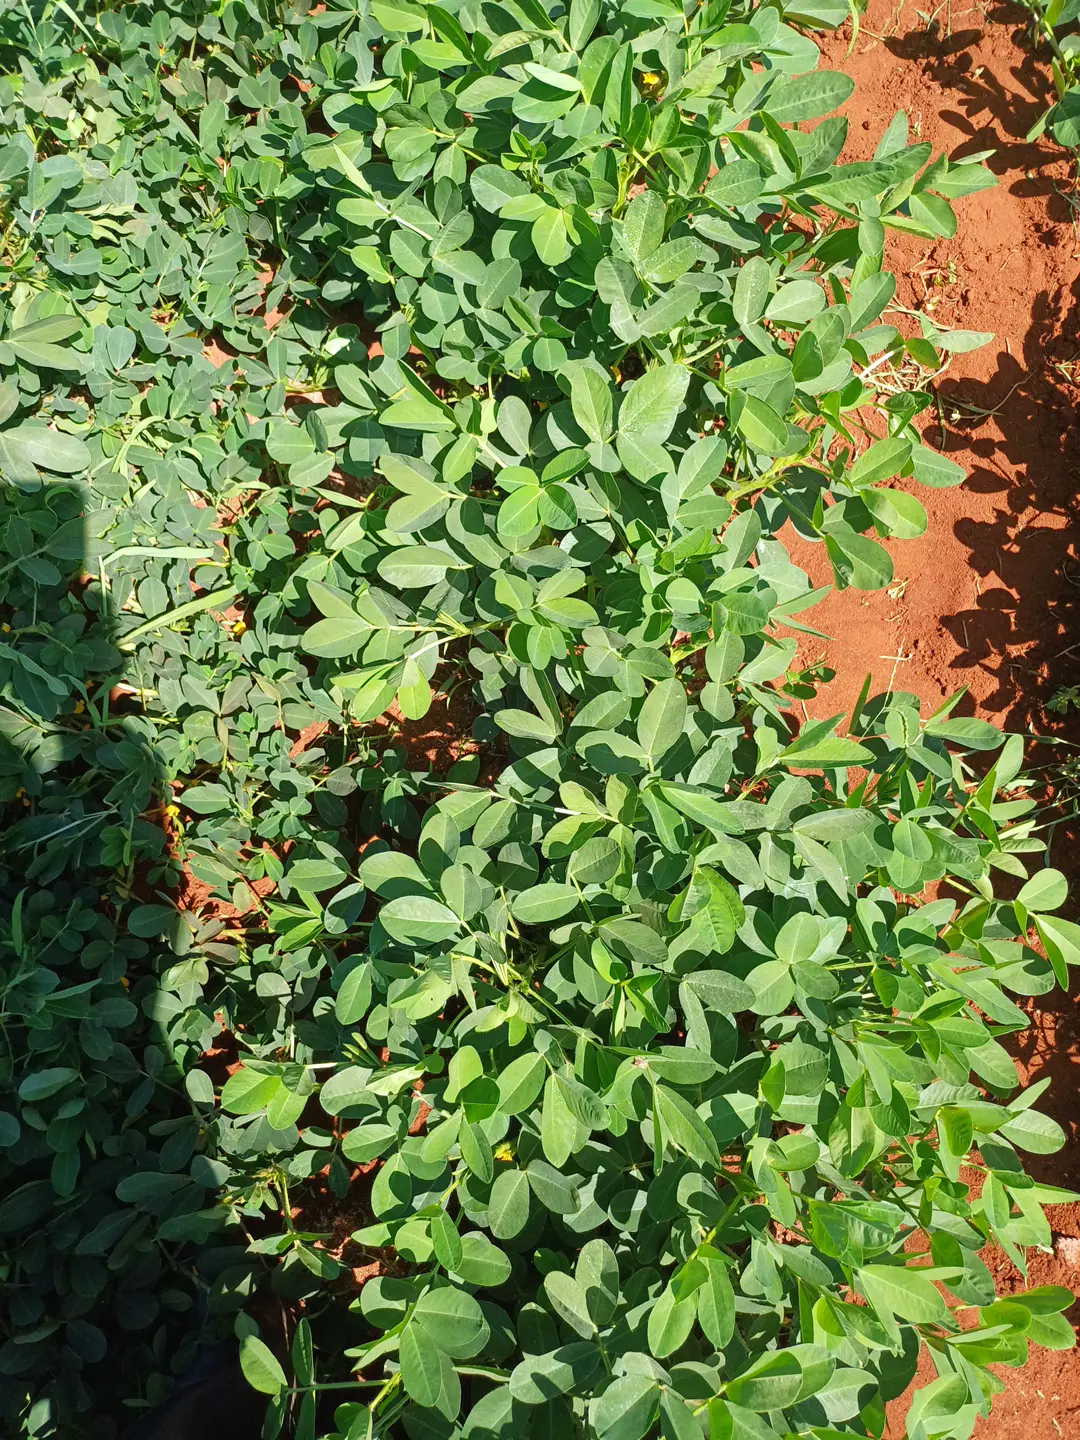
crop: groundnut
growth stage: flowering
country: Kenya
